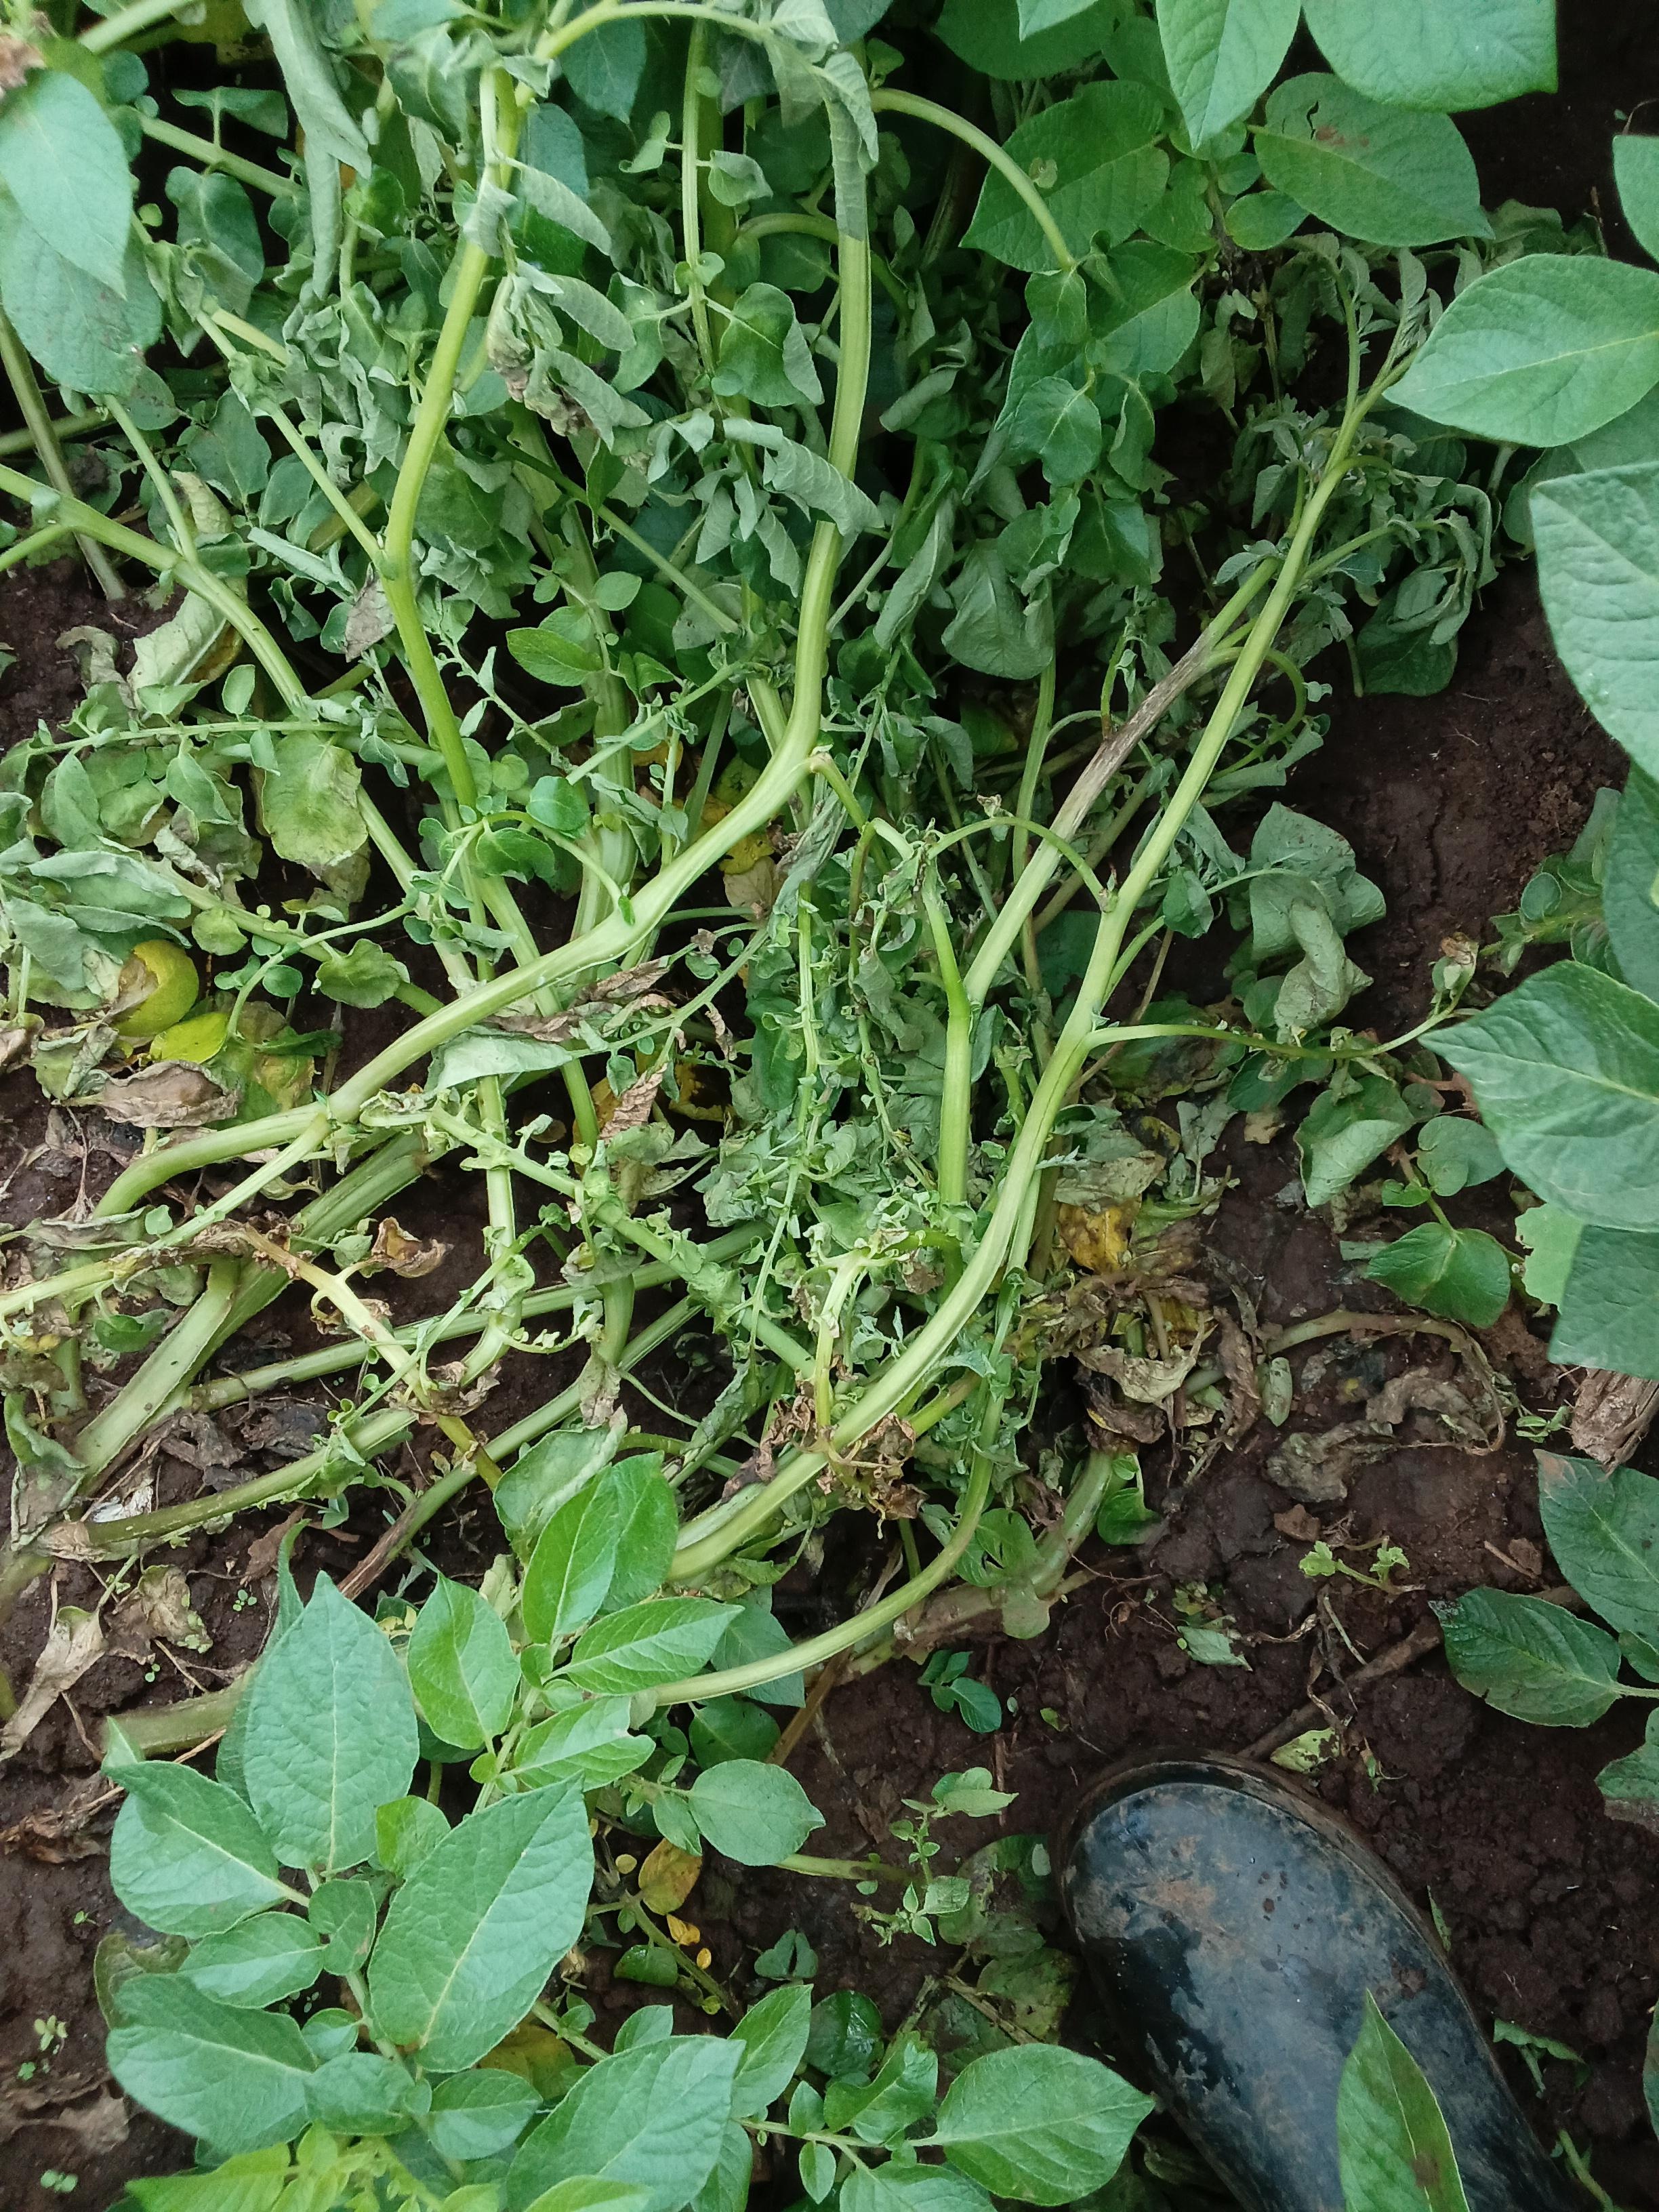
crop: potato
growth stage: flowering
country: Kenya
